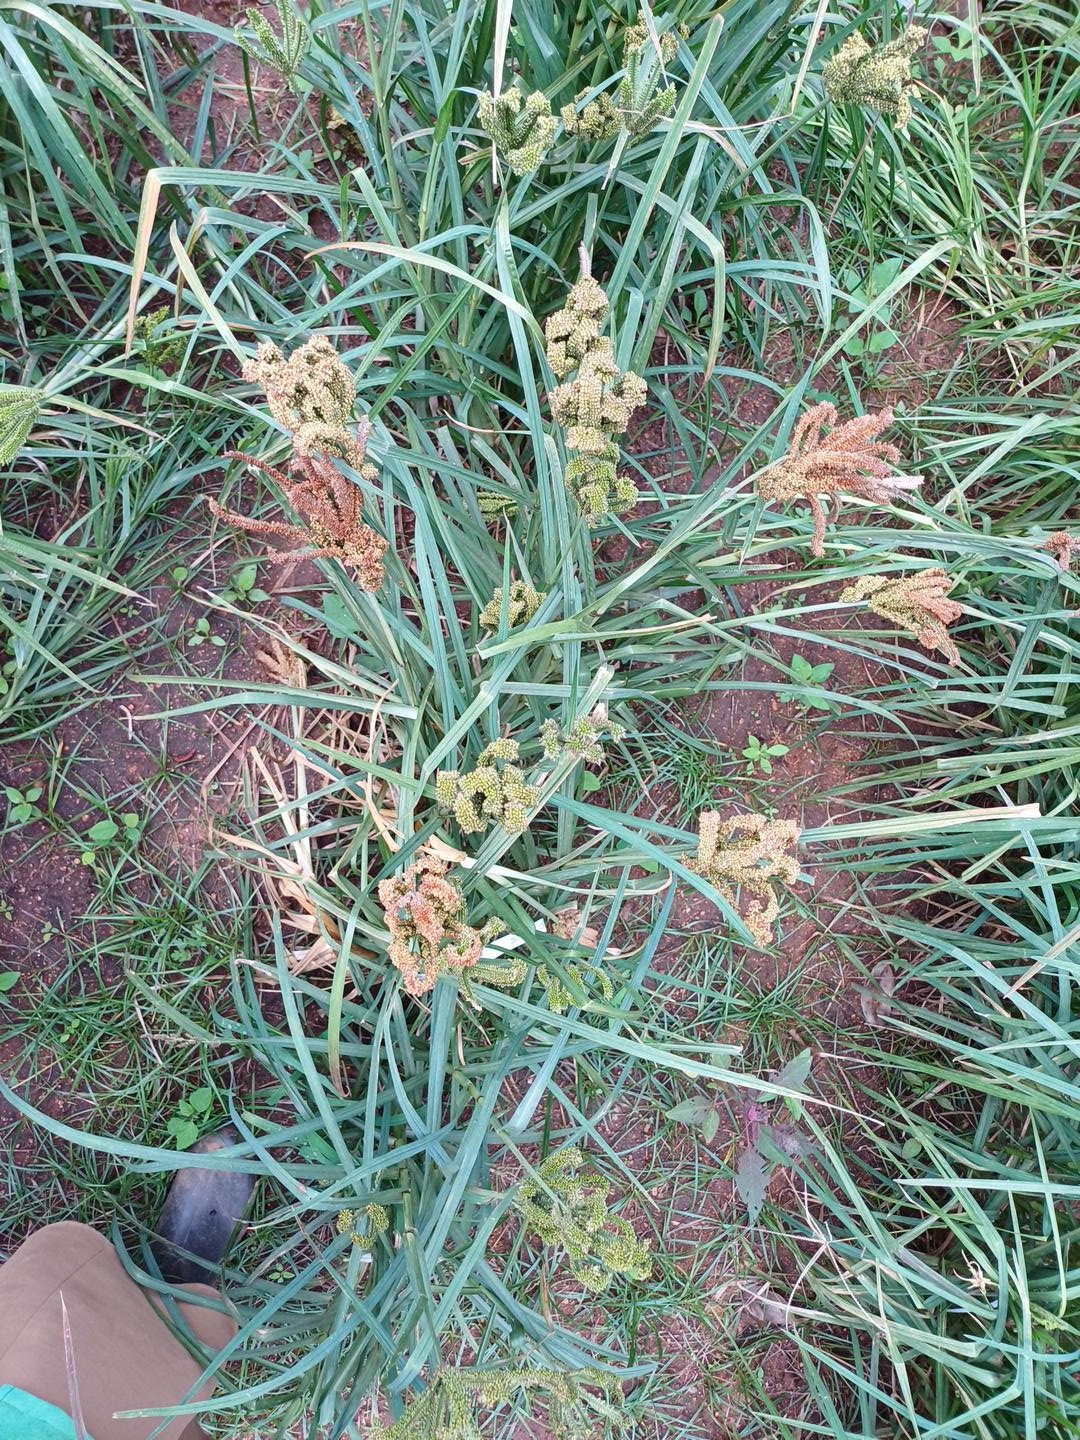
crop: finger millet
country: Kenya
